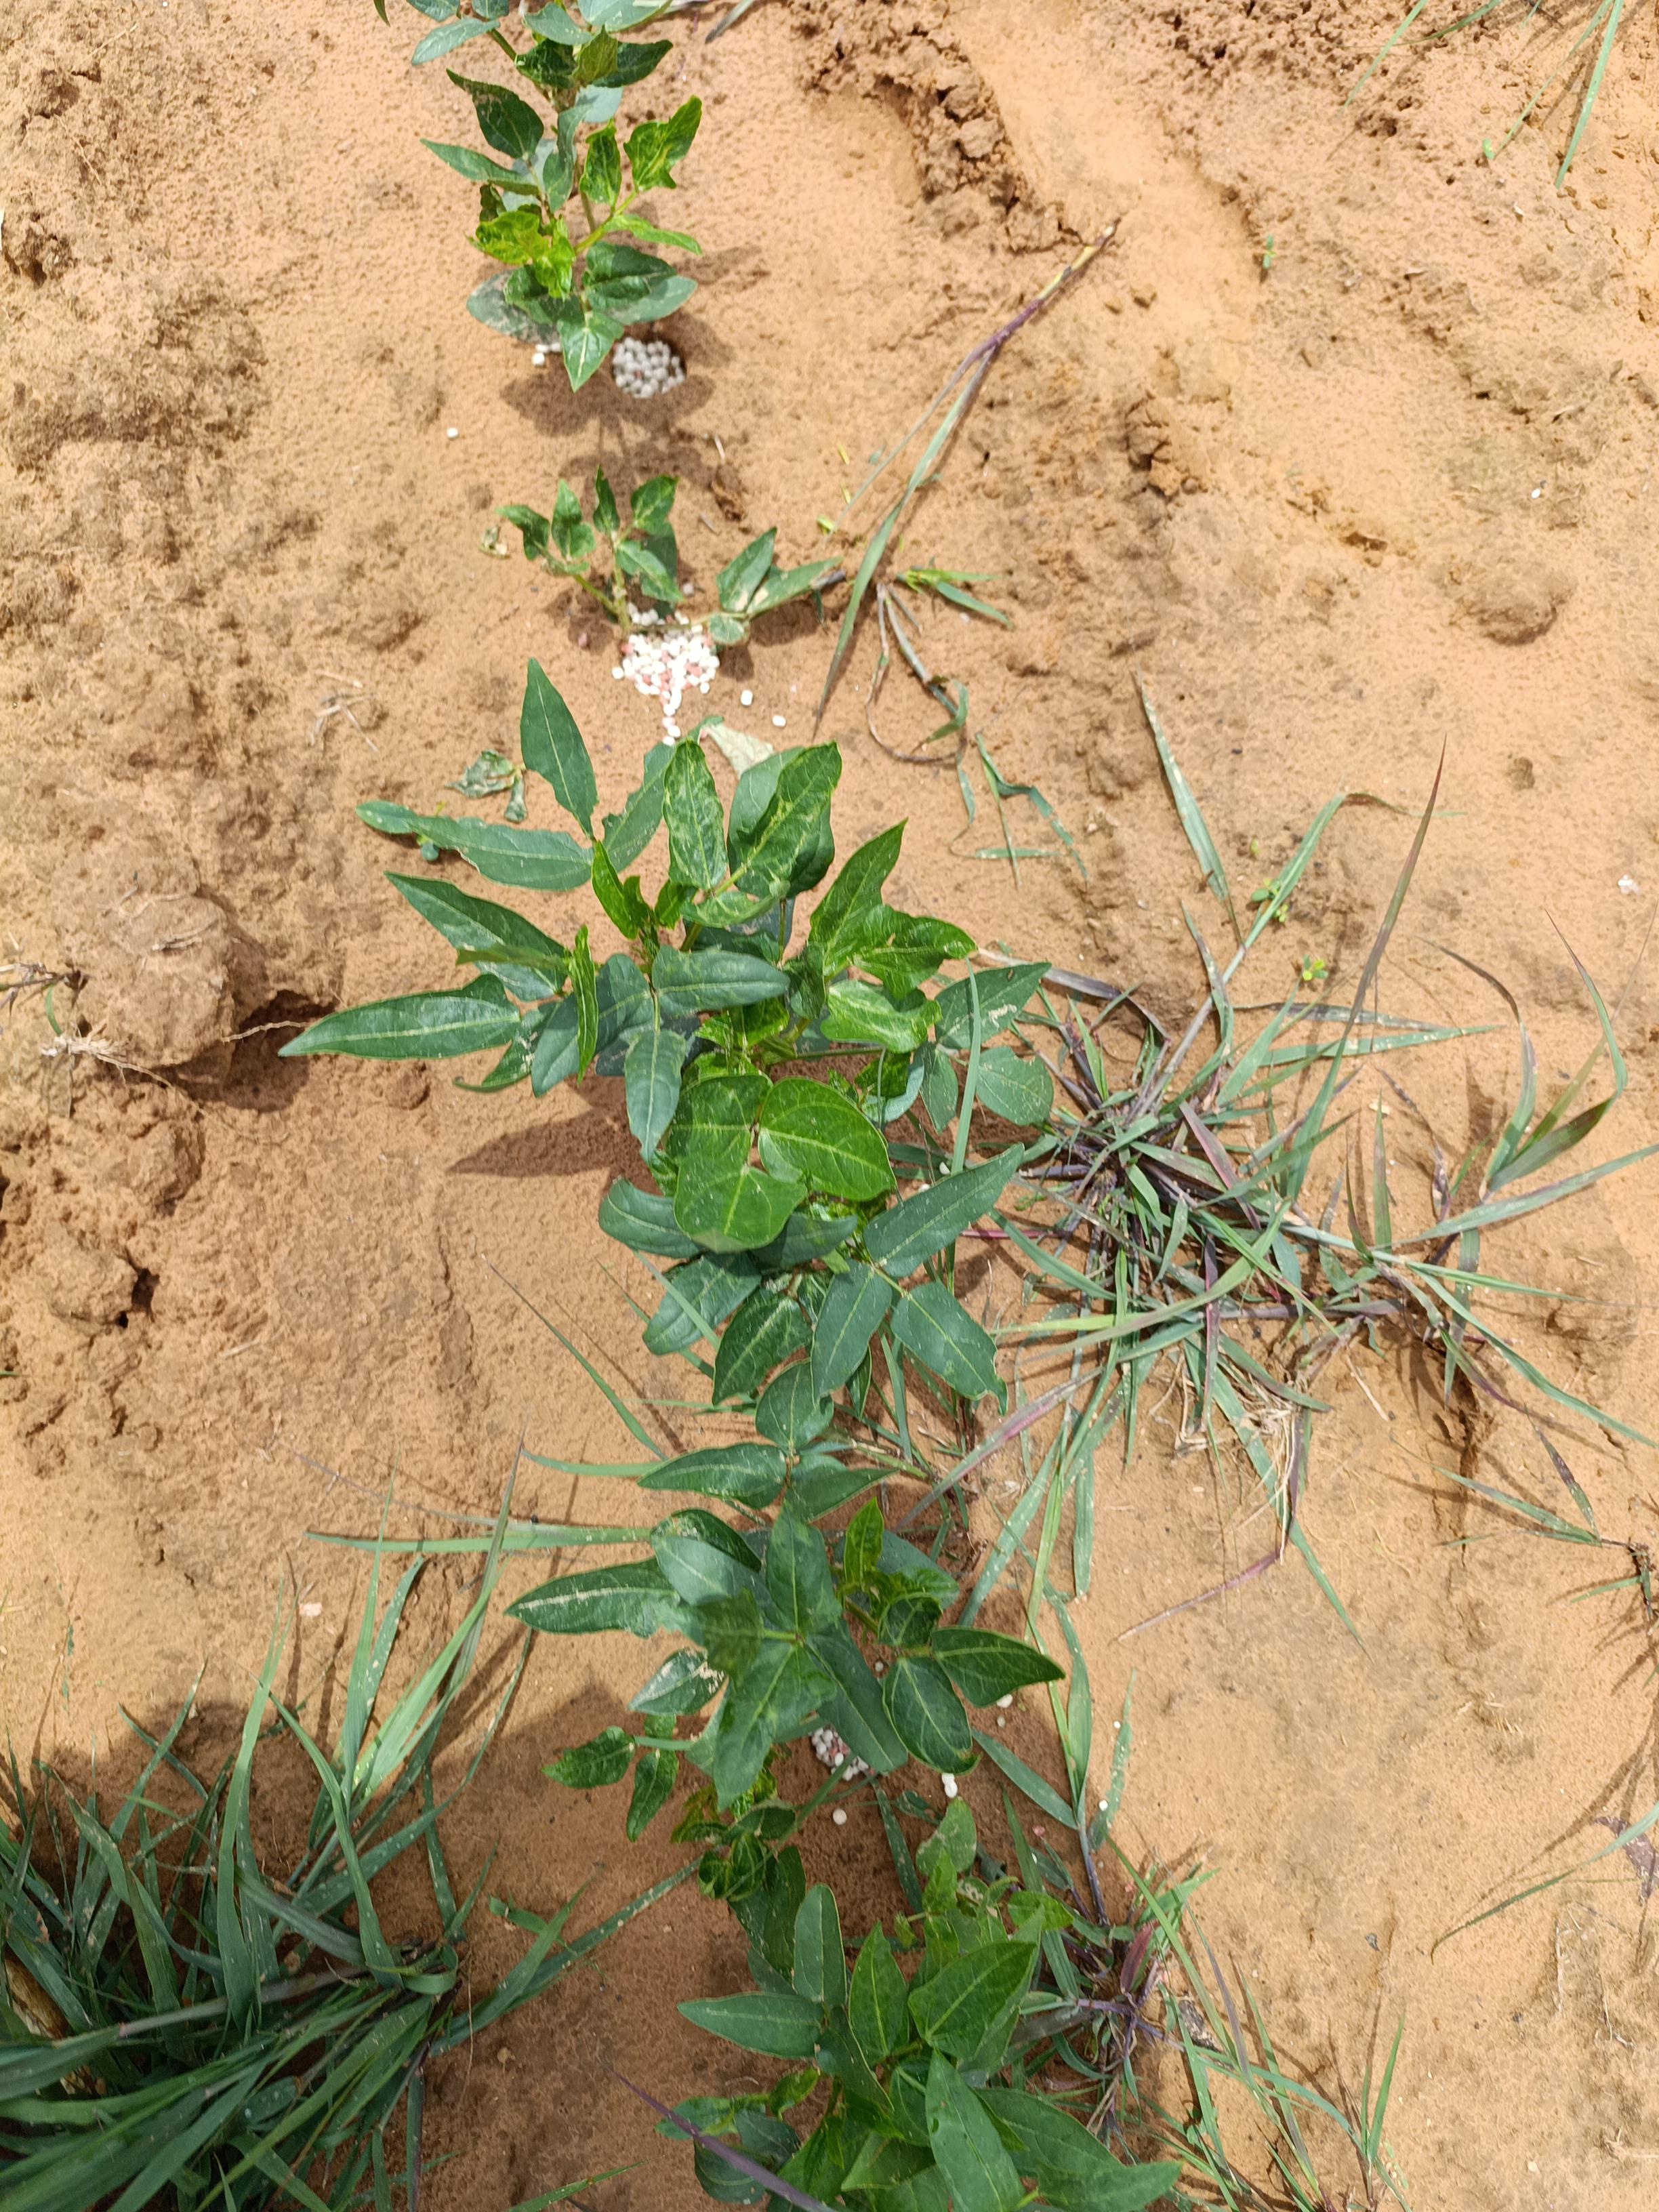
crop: cowpea
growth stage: emergence
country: Nigeria
